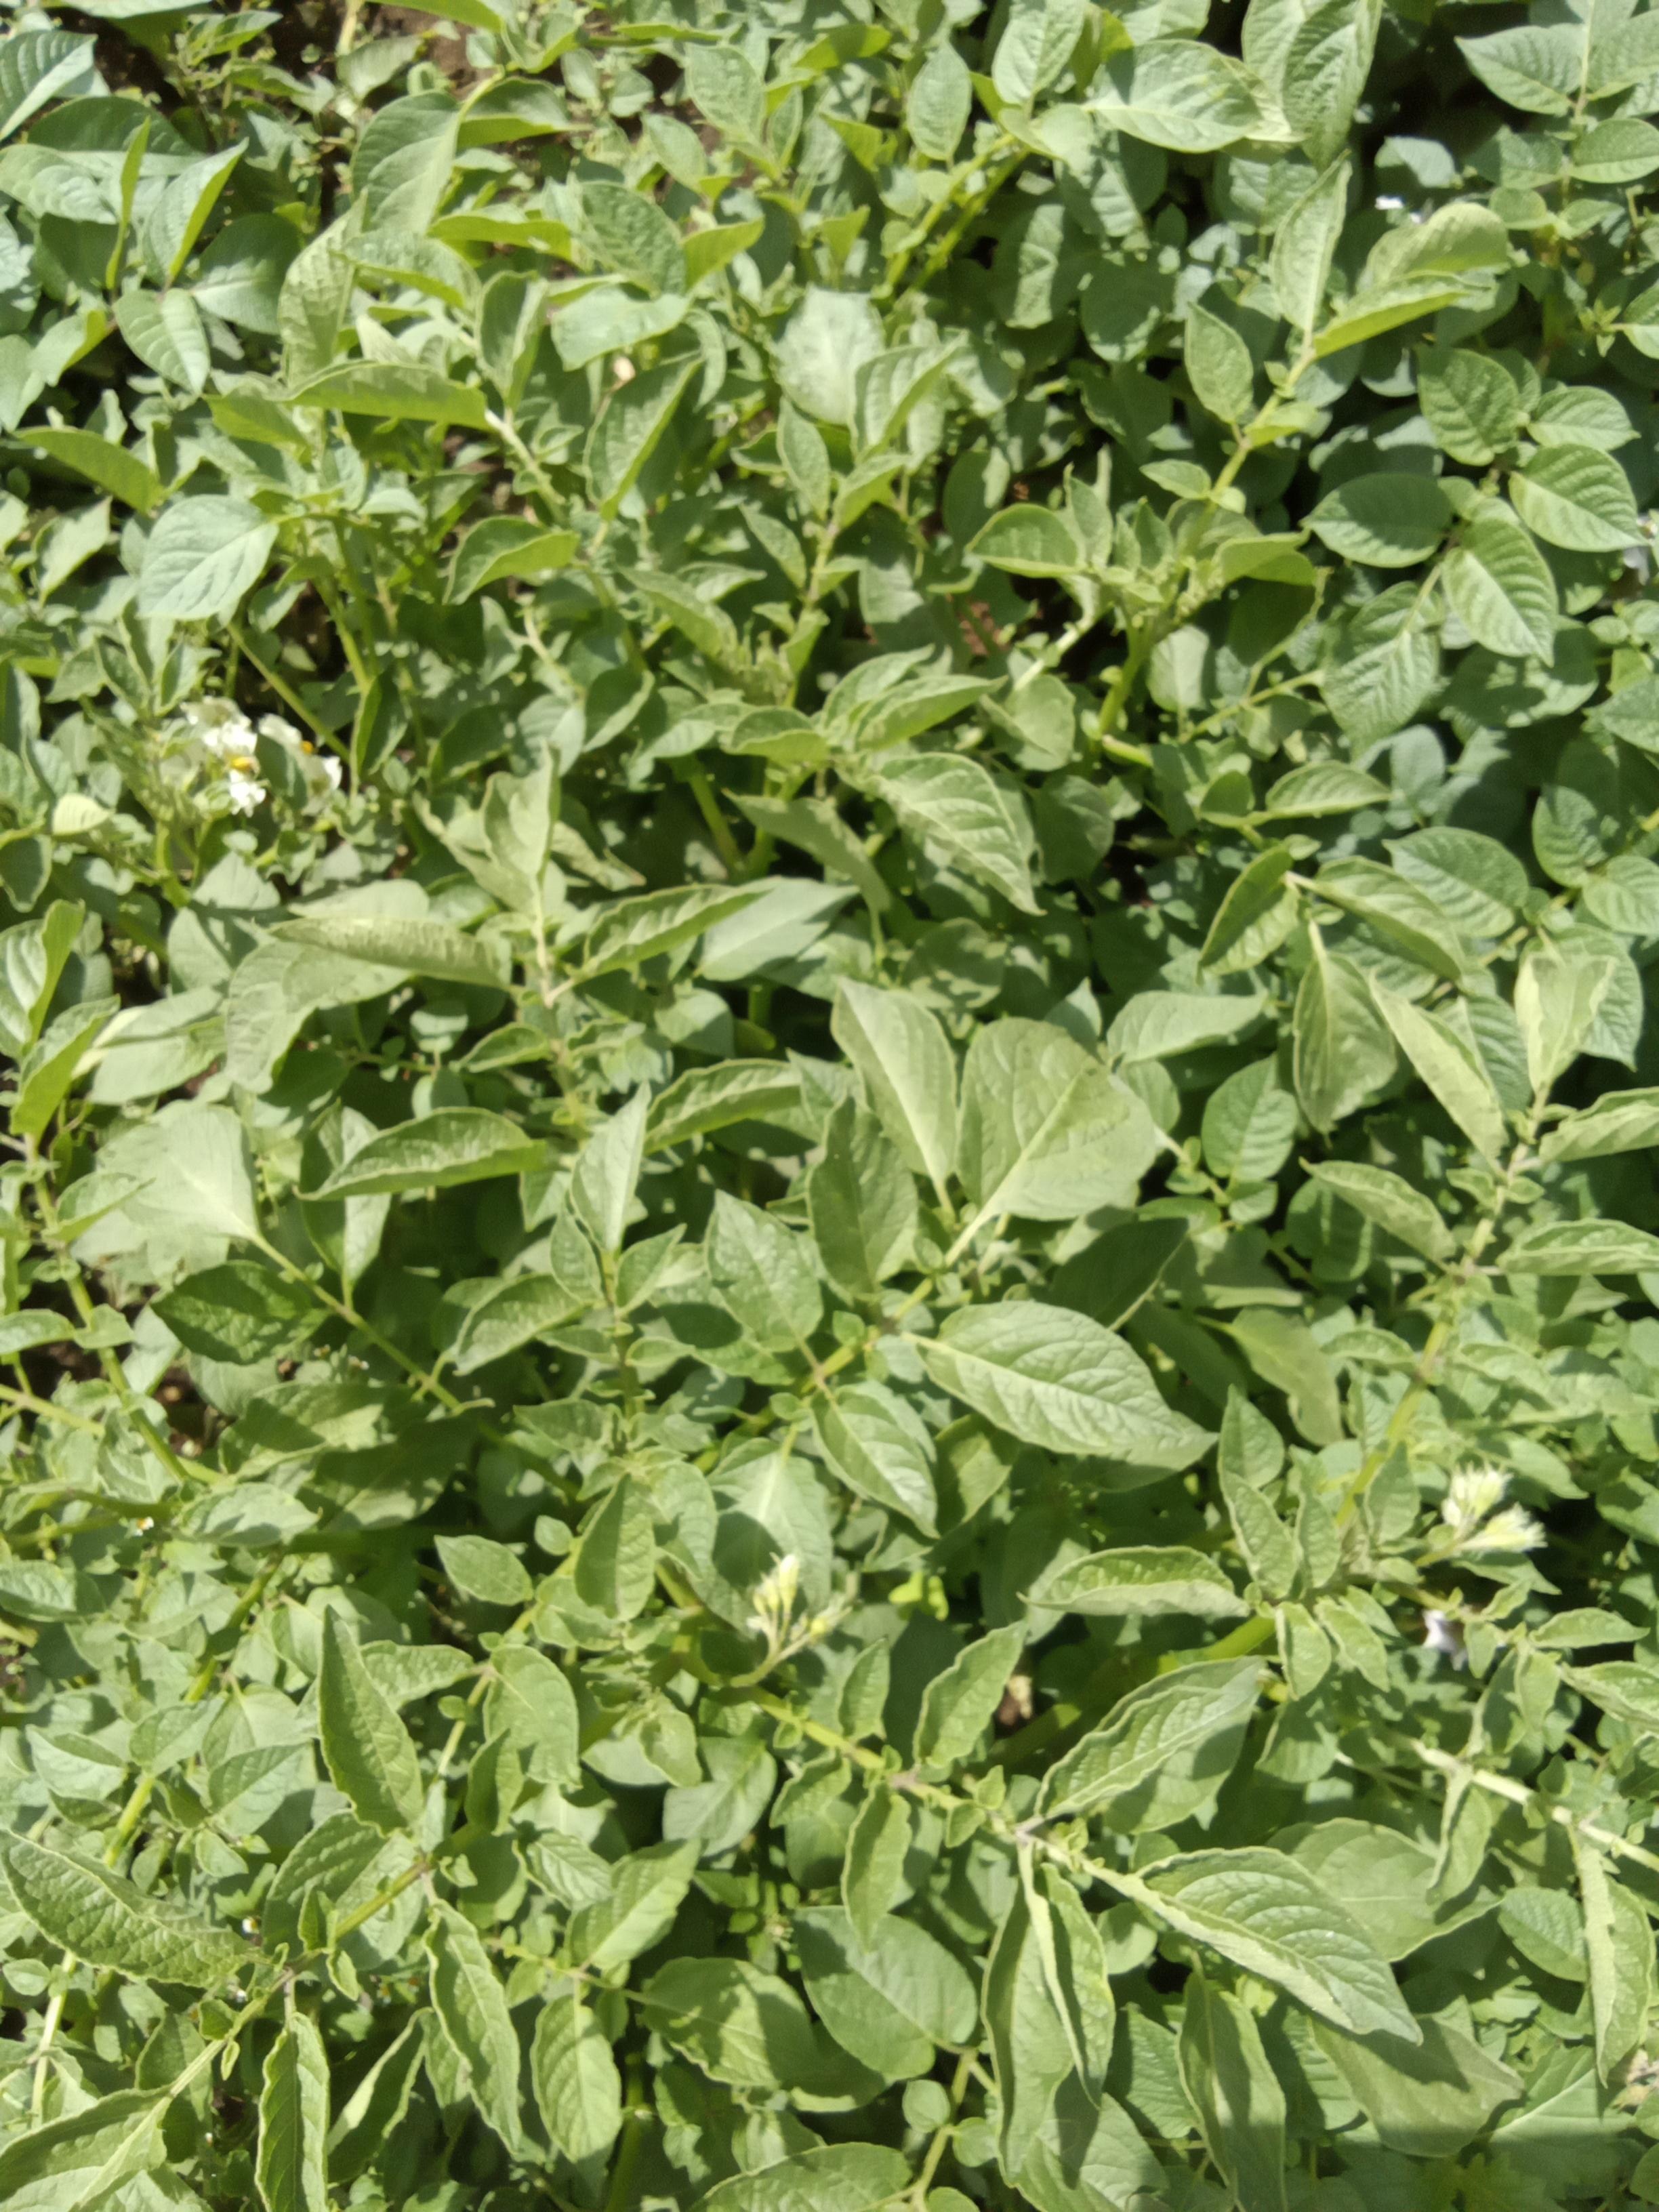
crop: potato
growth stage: vegetative
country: Kenya
